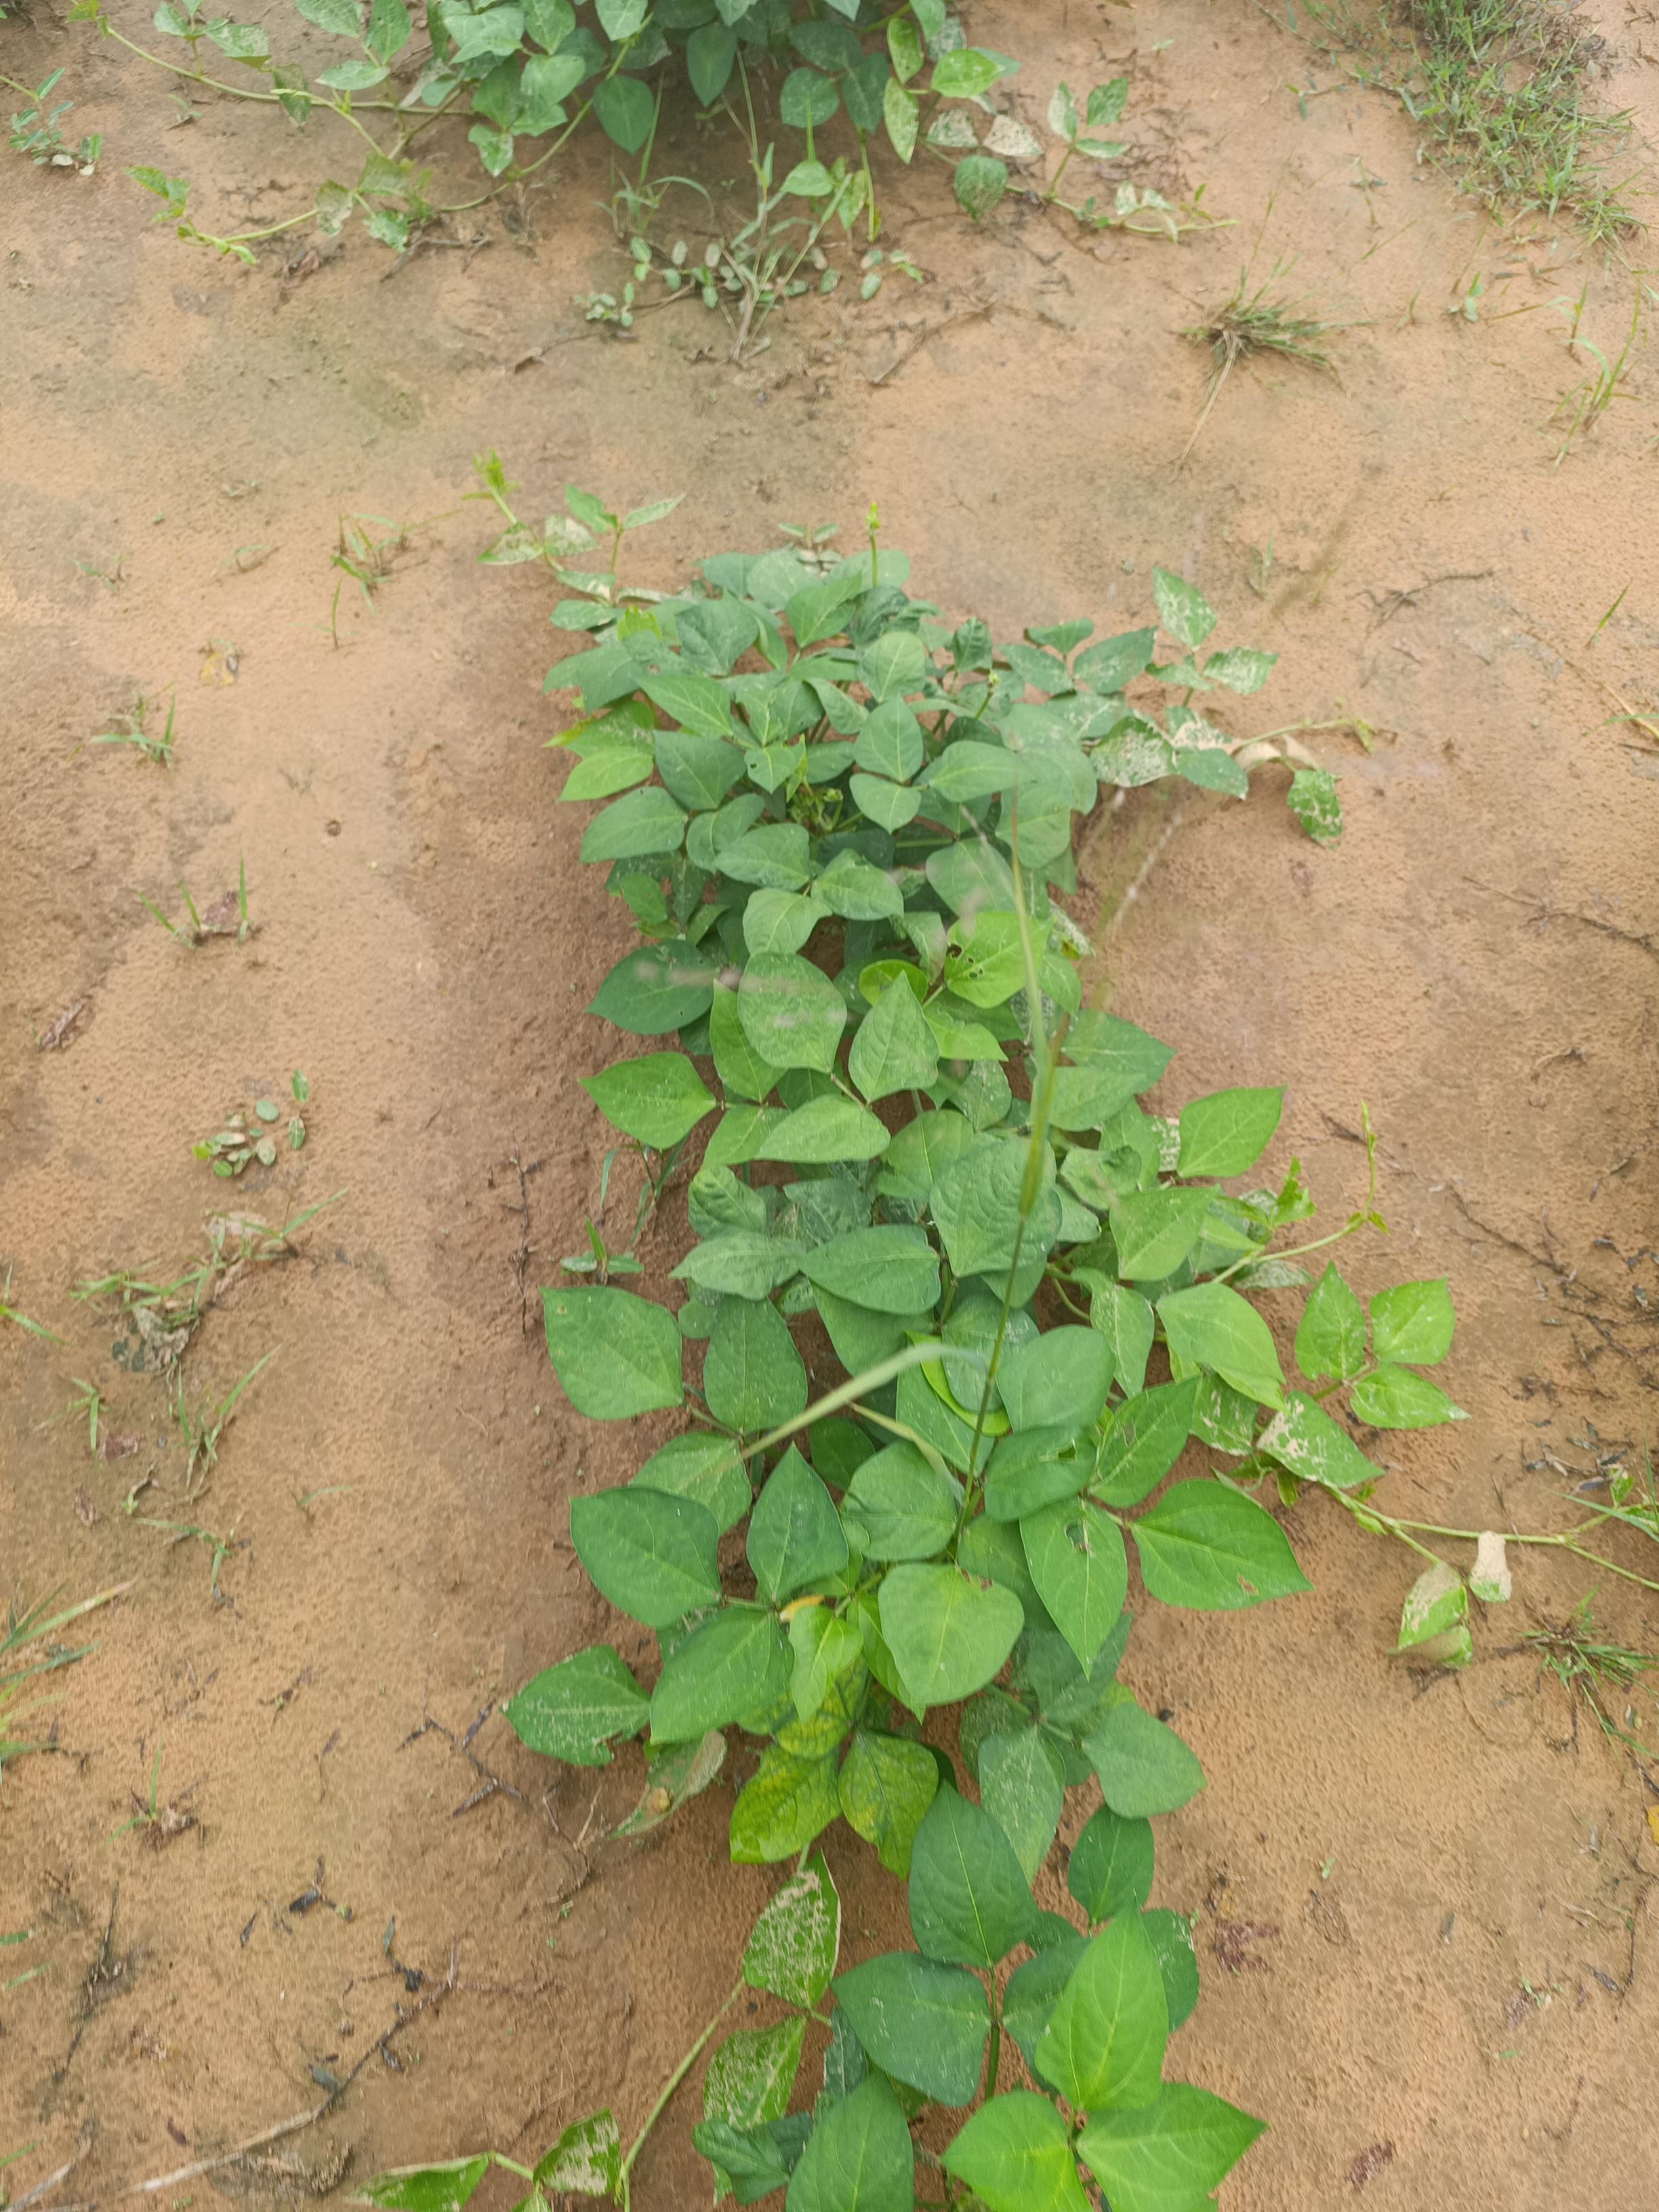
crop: cowpea
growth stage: vegetative
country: Nigeria
